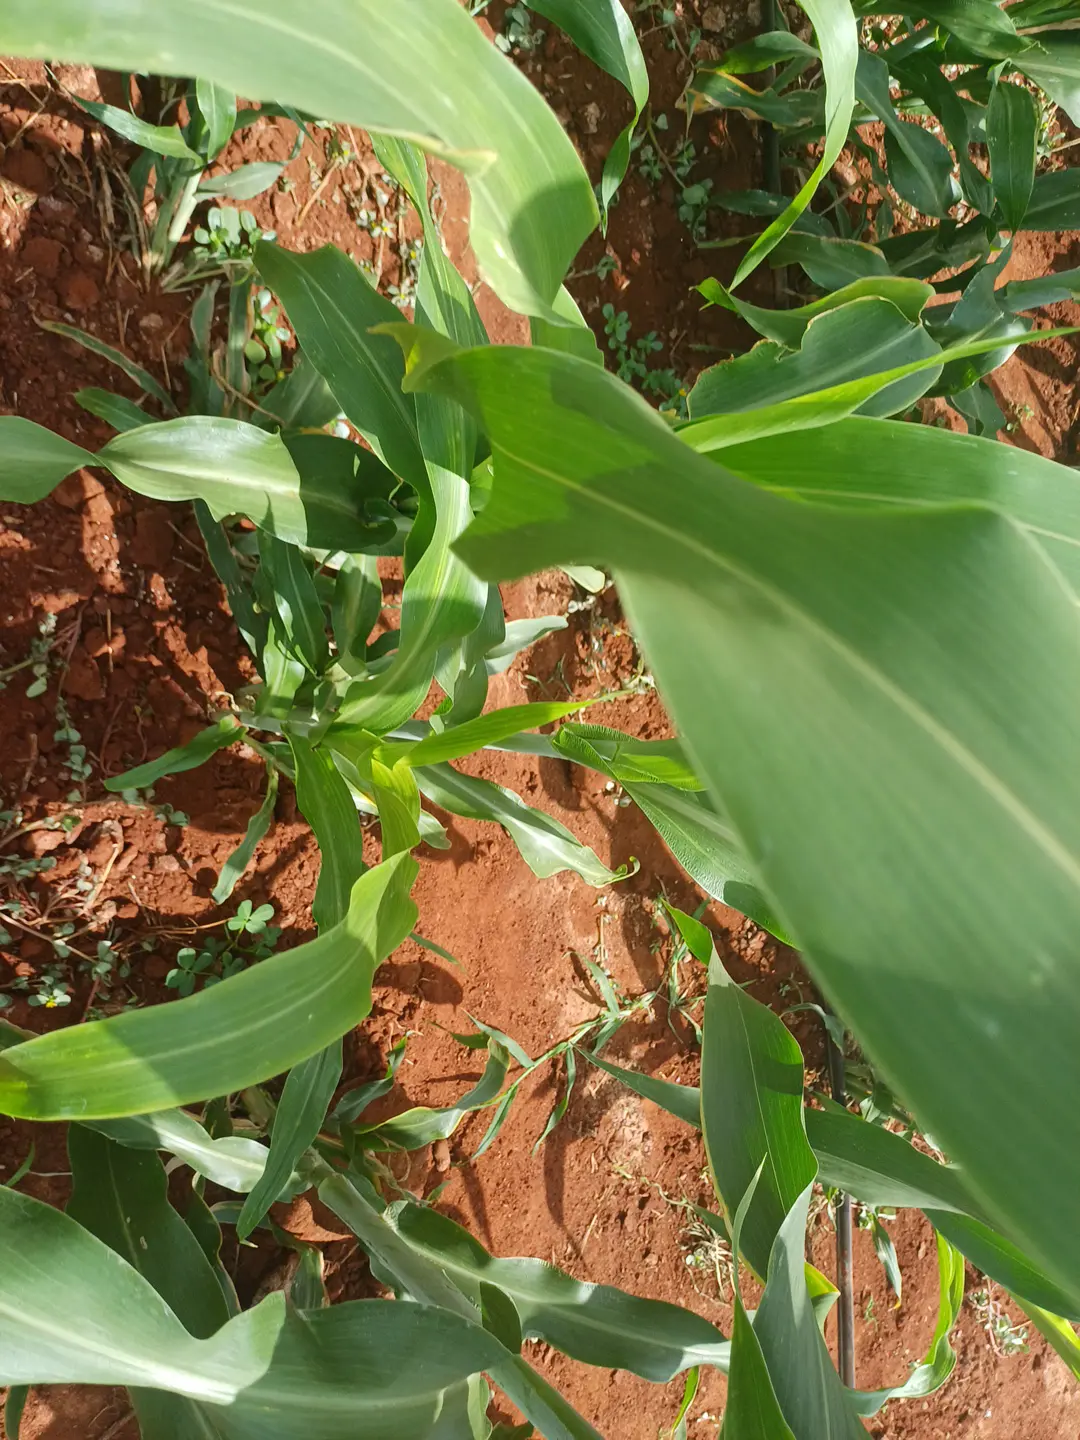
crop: sorghum
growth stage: vegetative
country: Kenya
